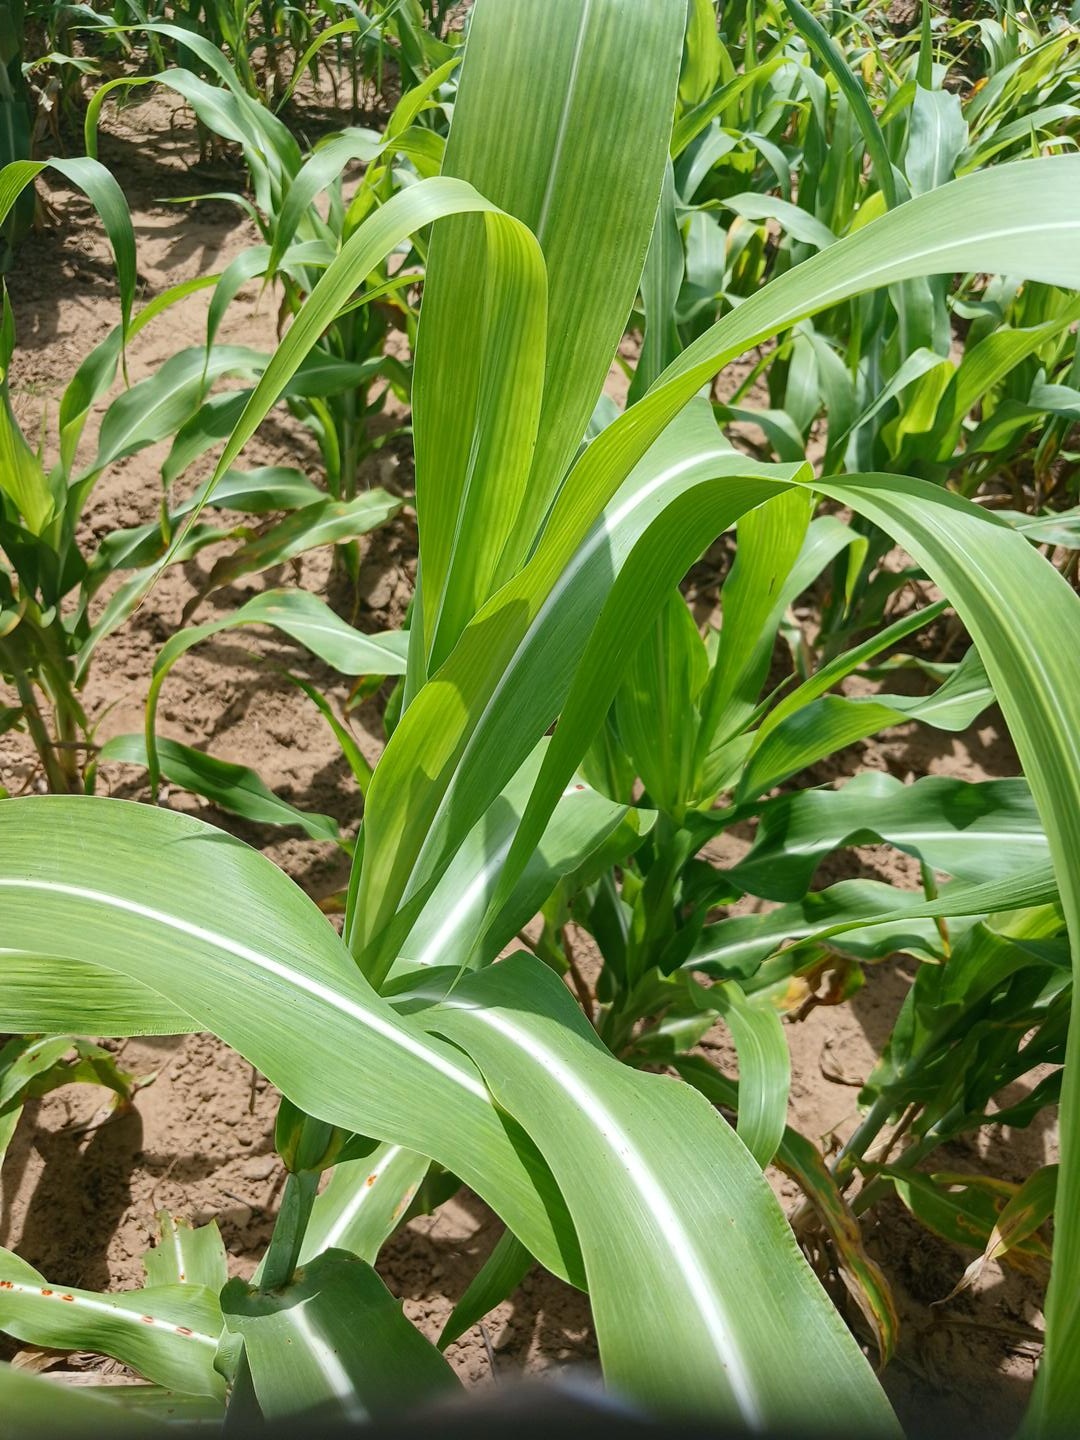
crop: sorghum
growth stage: vegetative
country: Senegal
